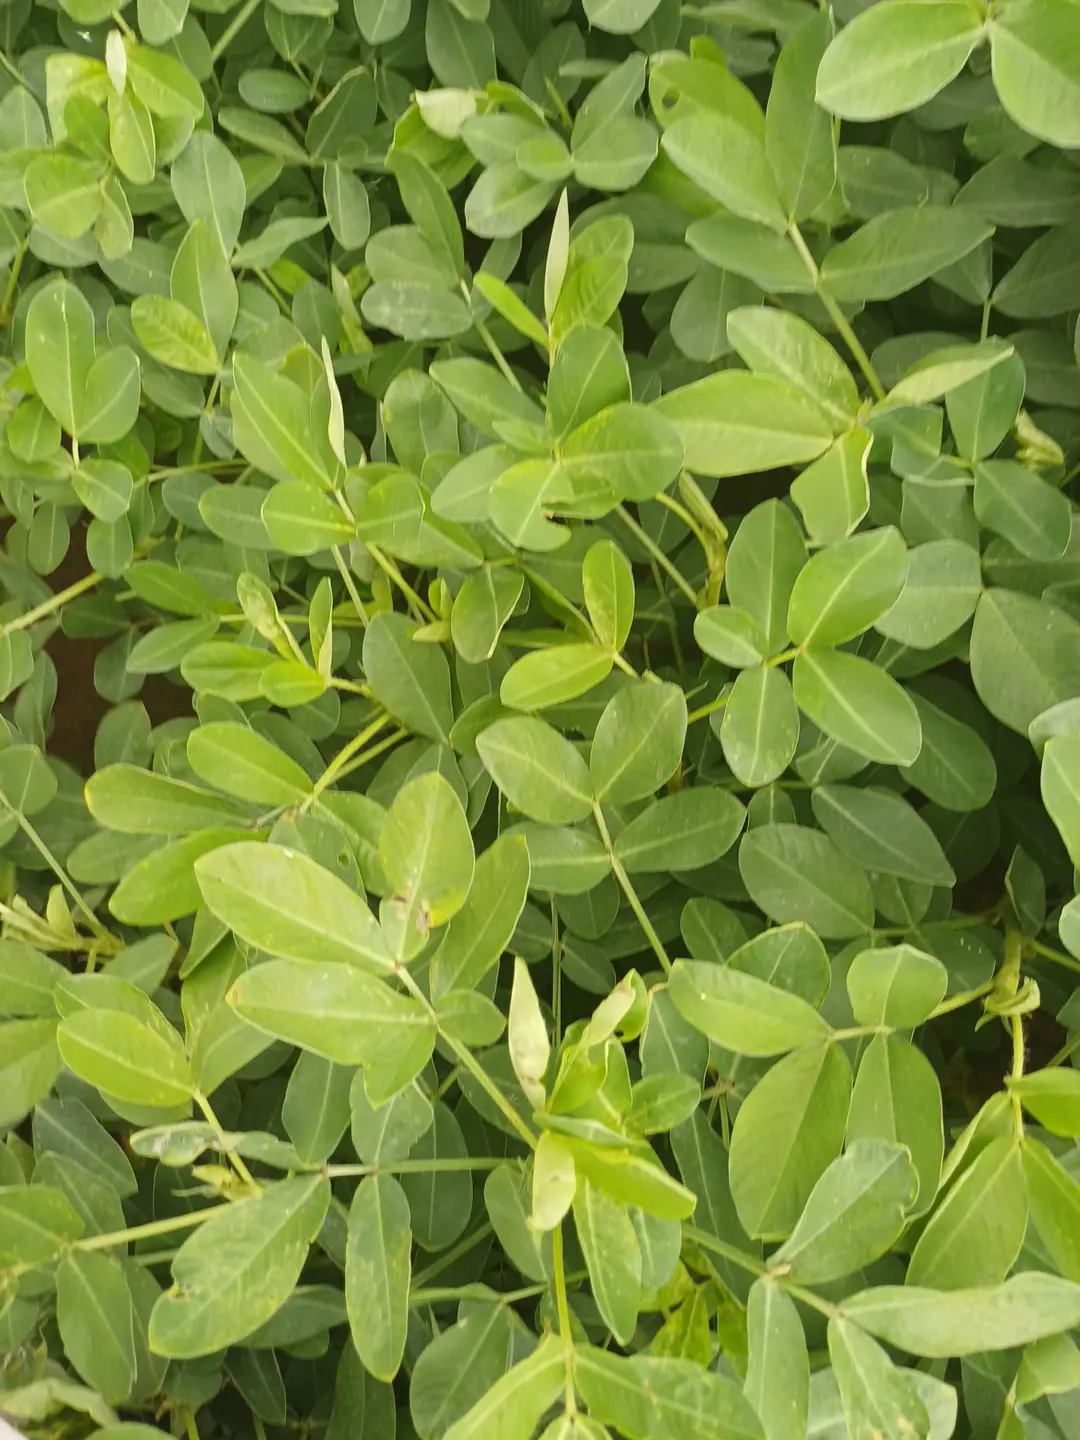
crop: groundnut
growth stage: flowering
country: Kenya
